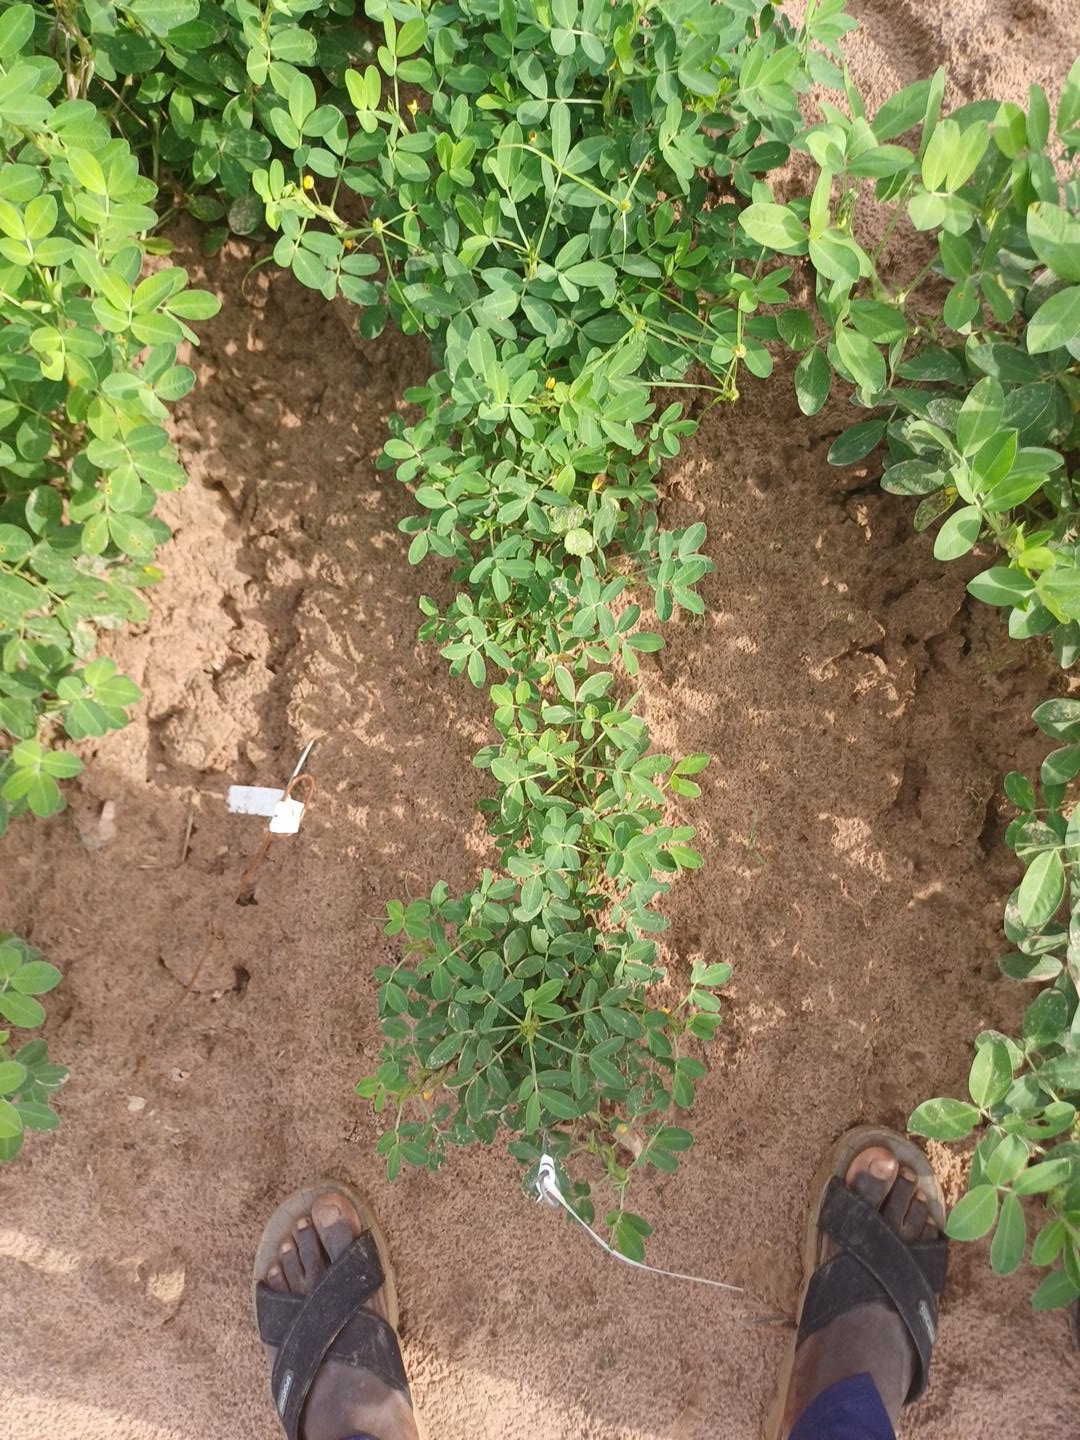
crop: groundnut
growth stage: flowering
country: Senegal
